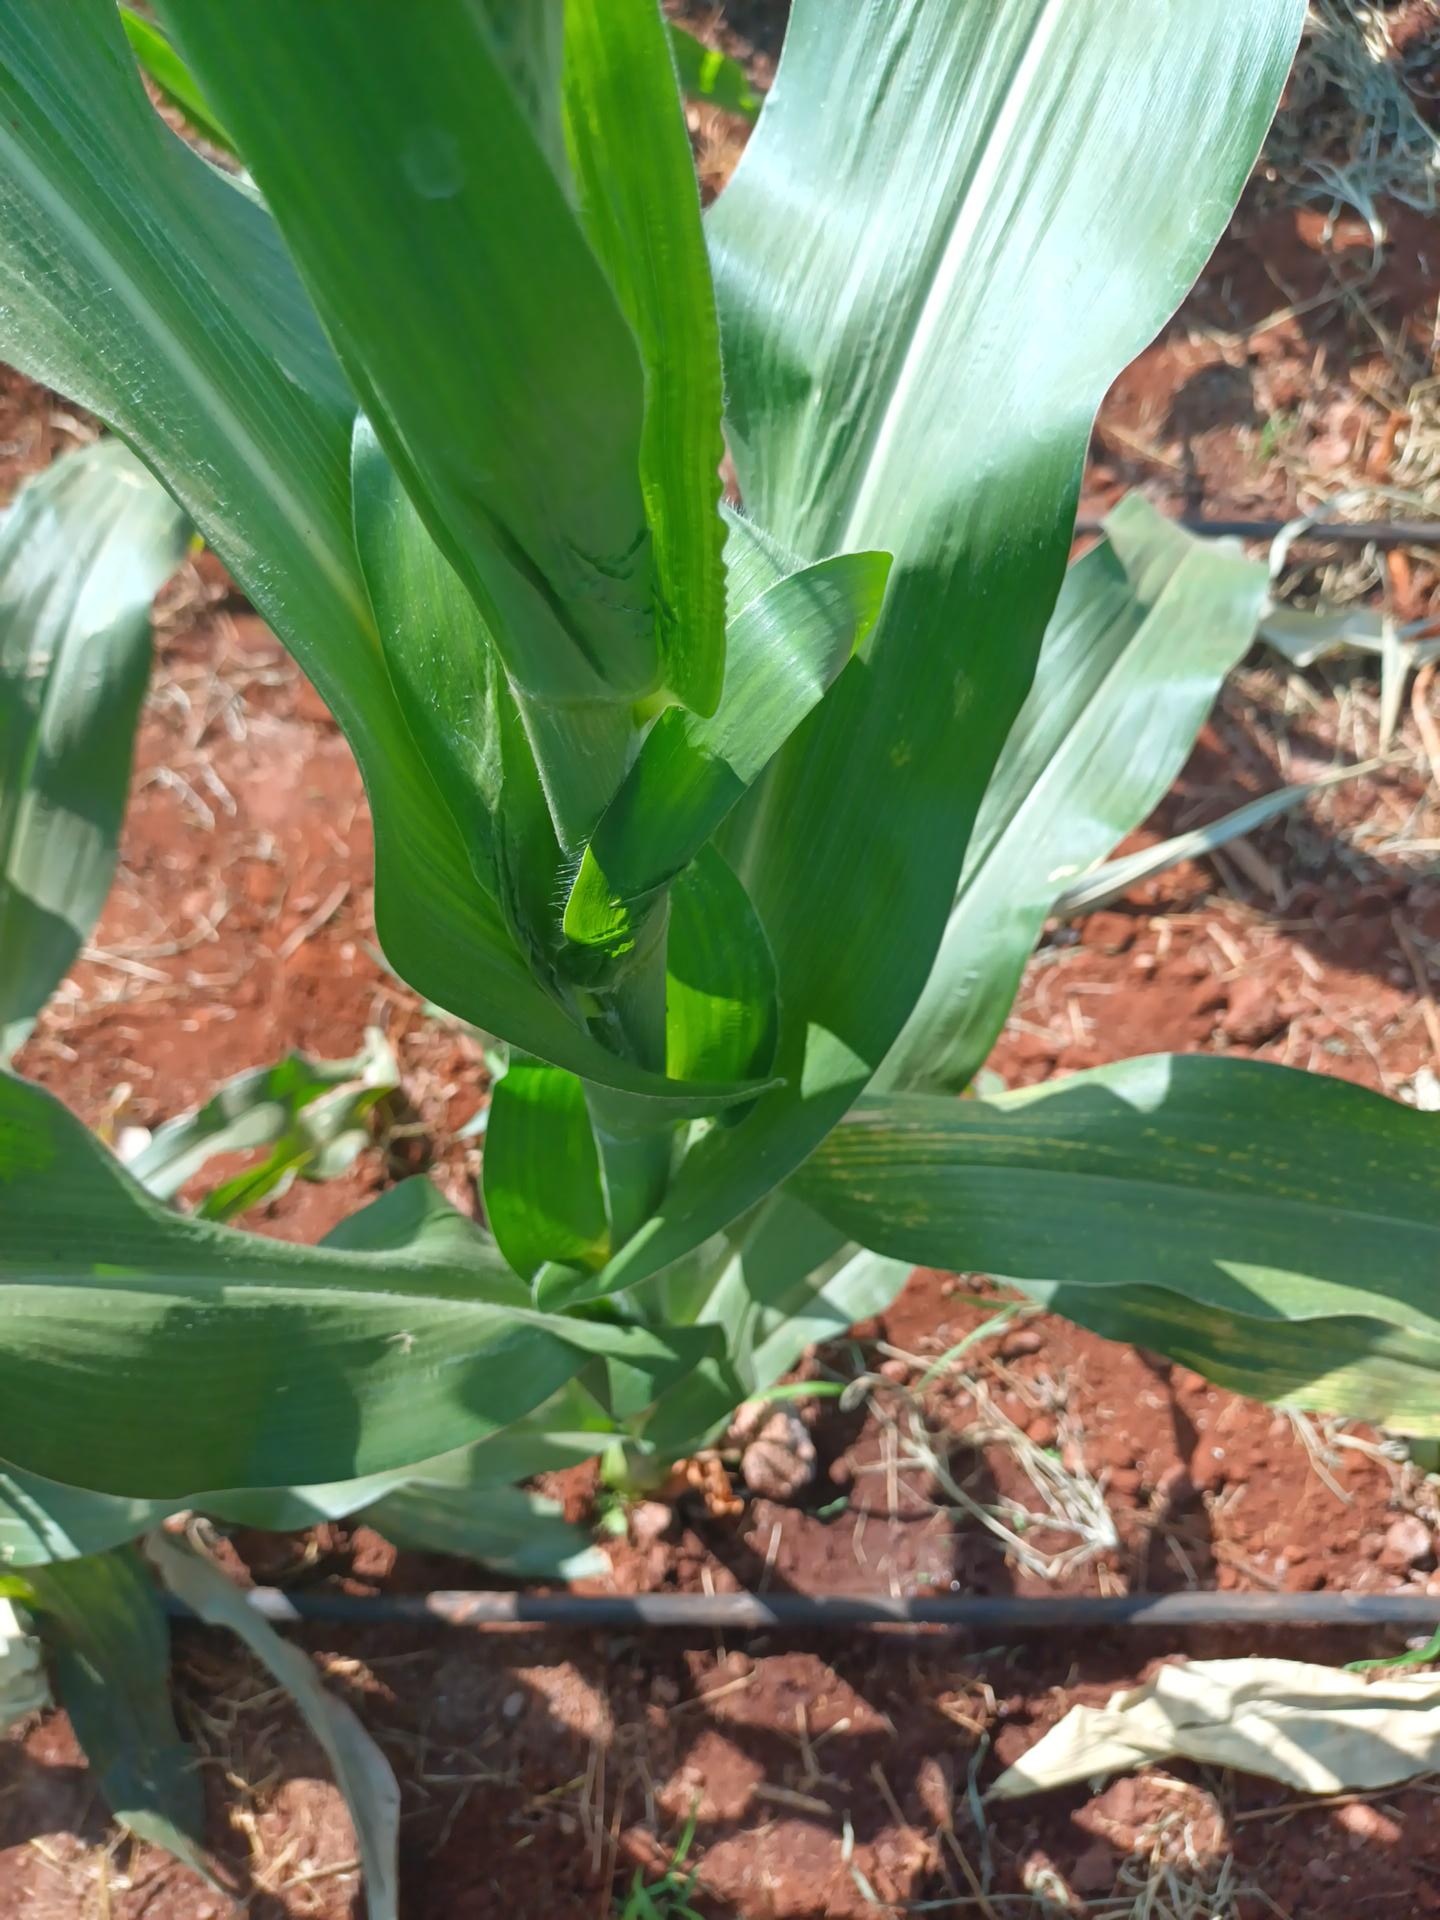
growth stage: flowering
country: Kenya
